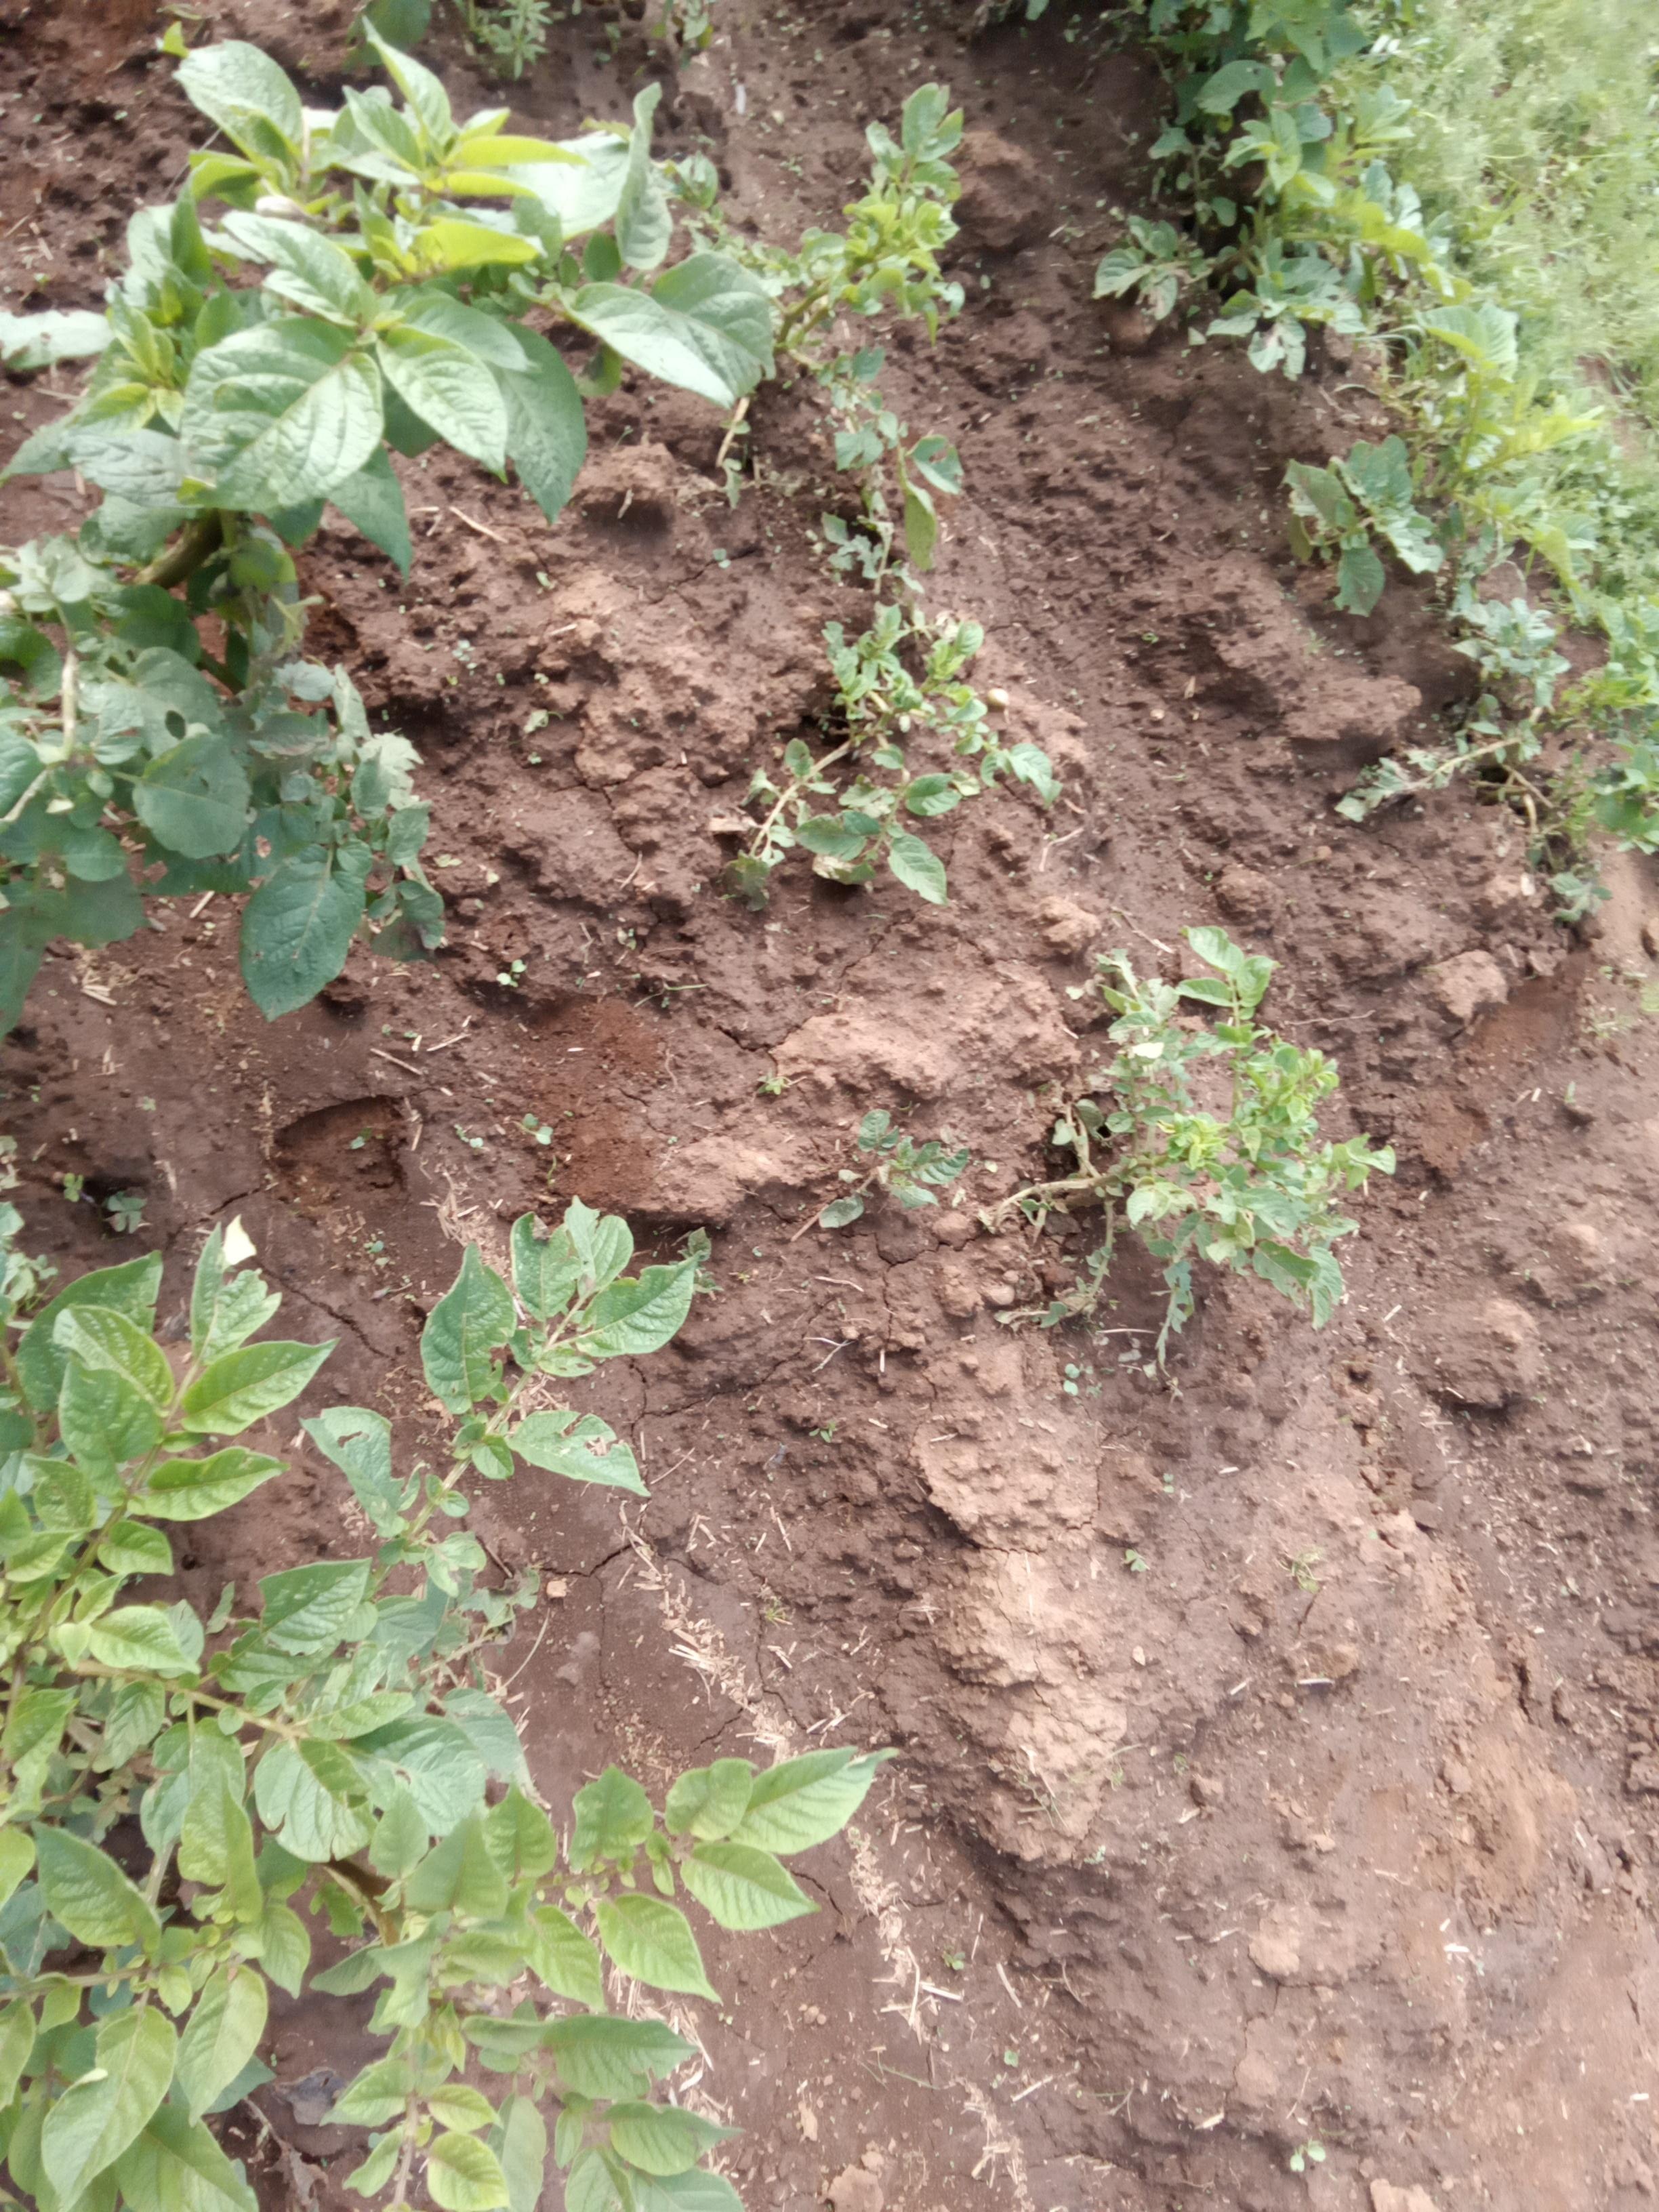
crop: potato
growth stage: emergence
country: Kenya
